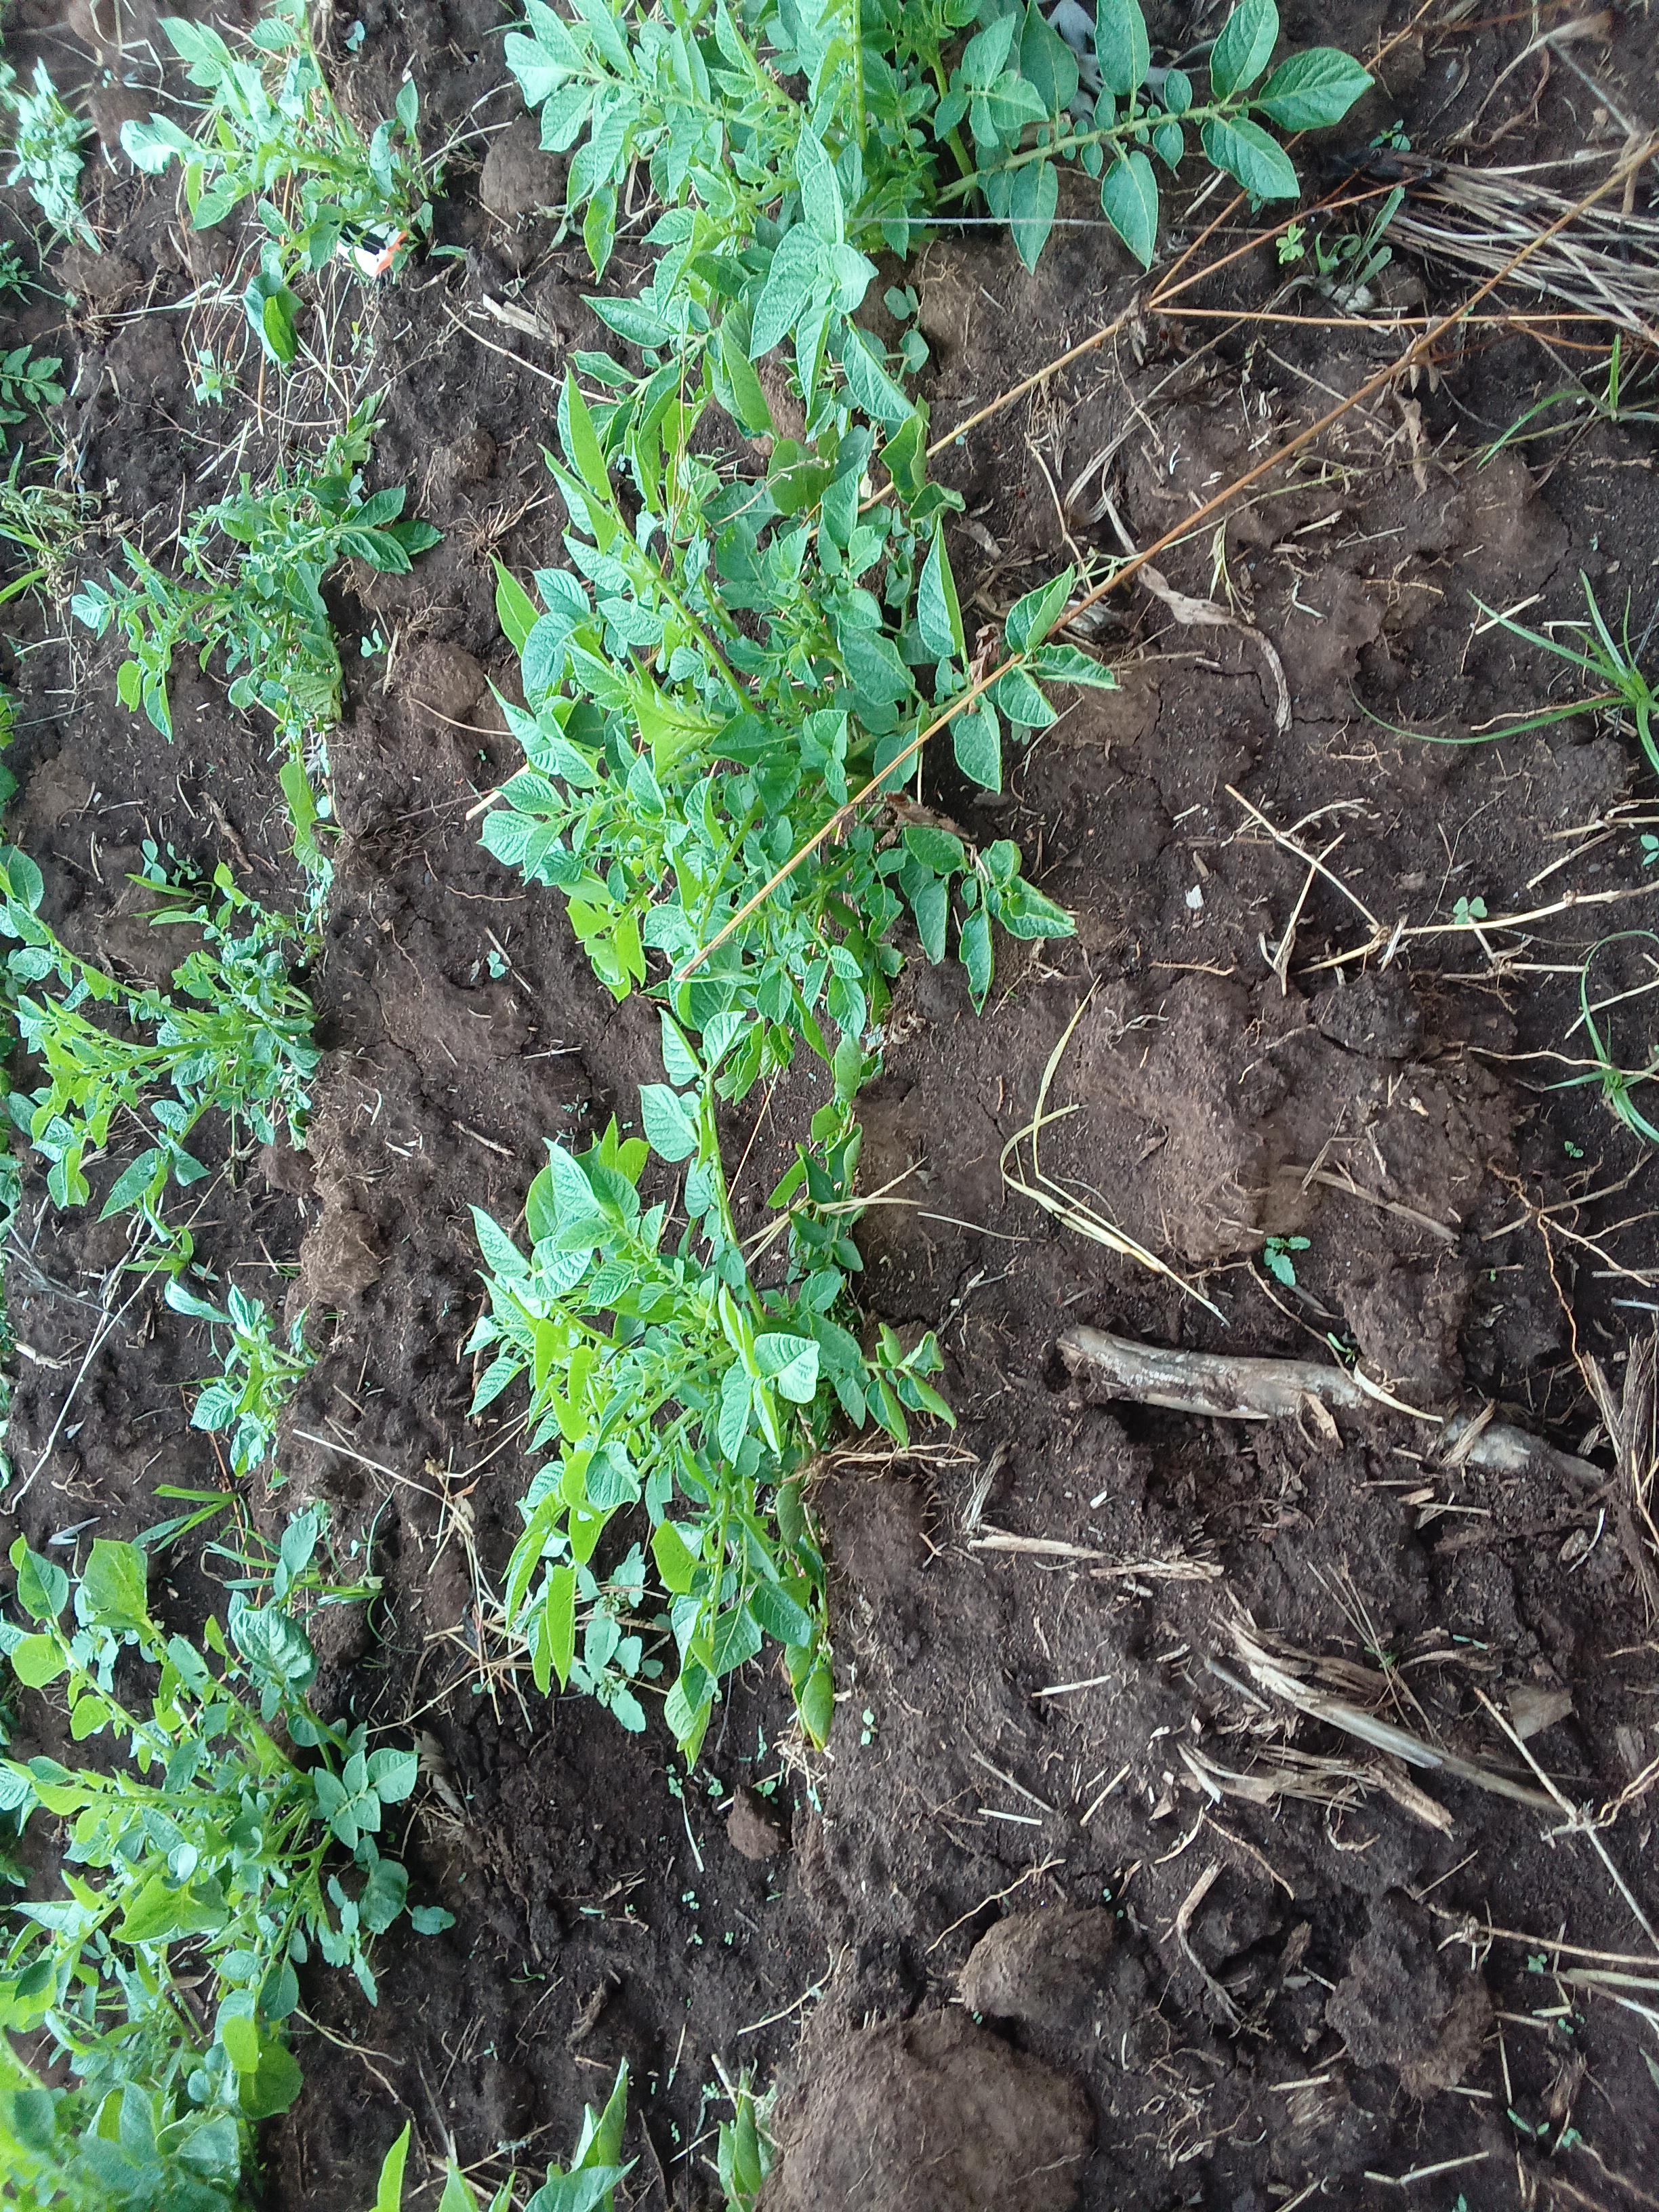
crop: potato
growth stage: vegetative
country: Kenya
